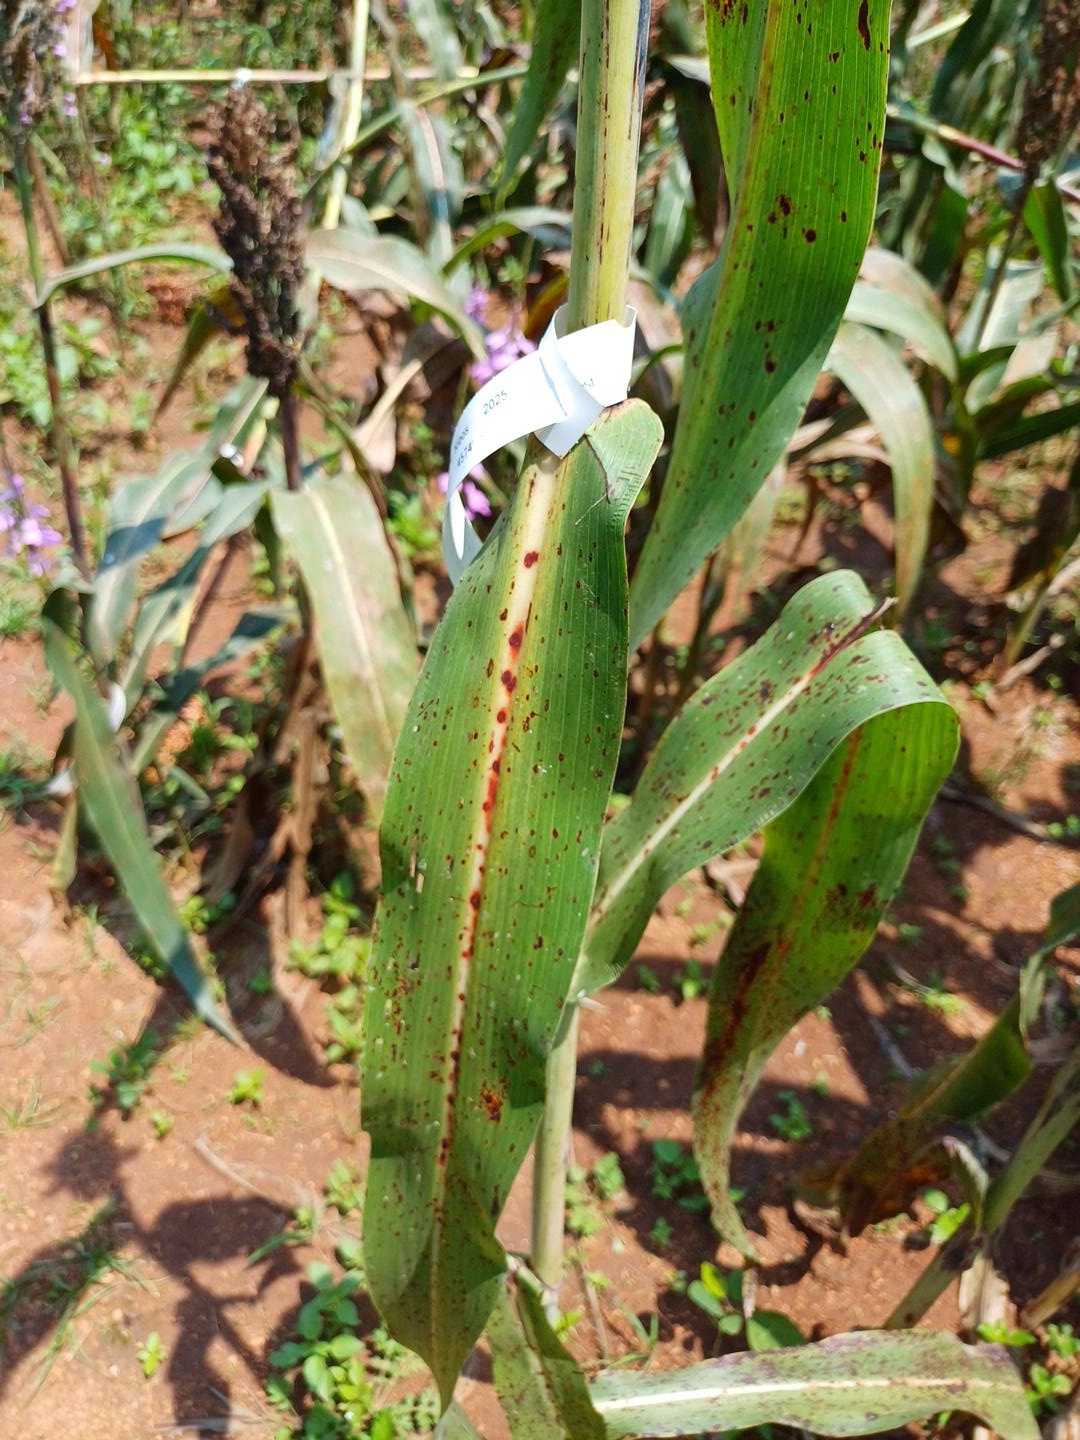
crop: sorghum
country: Kenya
